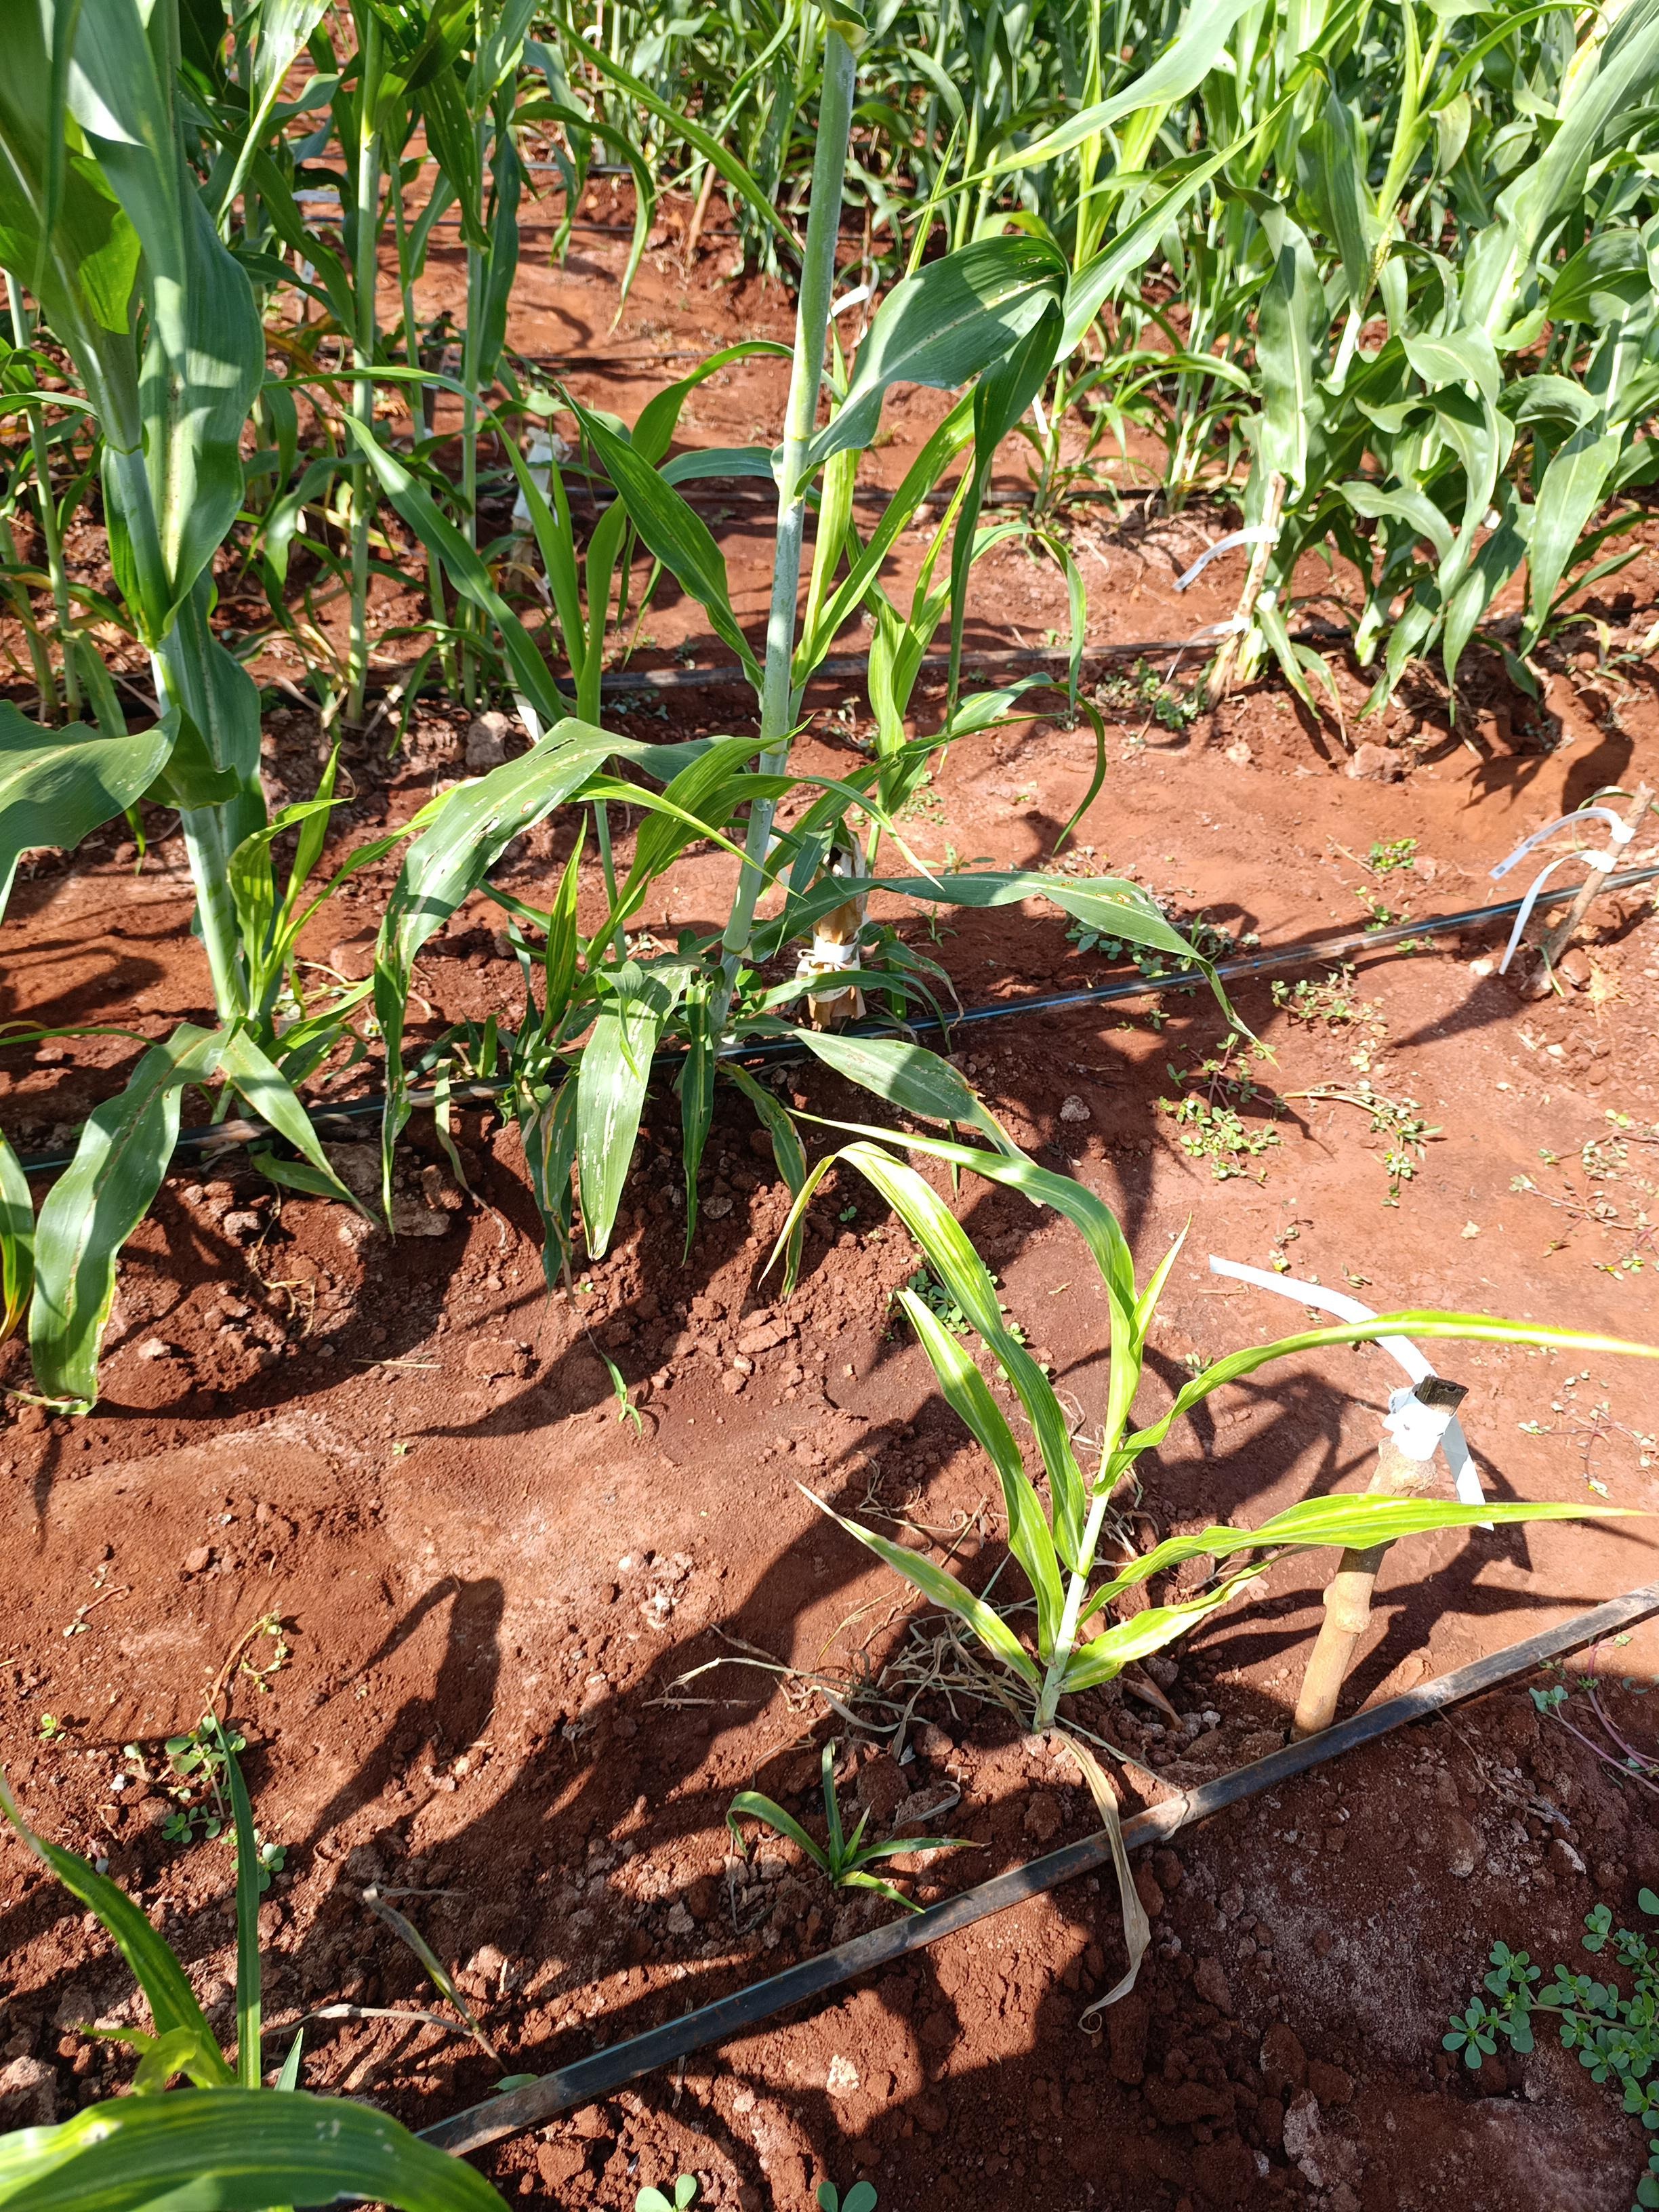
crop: sorghum
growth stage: vegetative
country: Kenya
